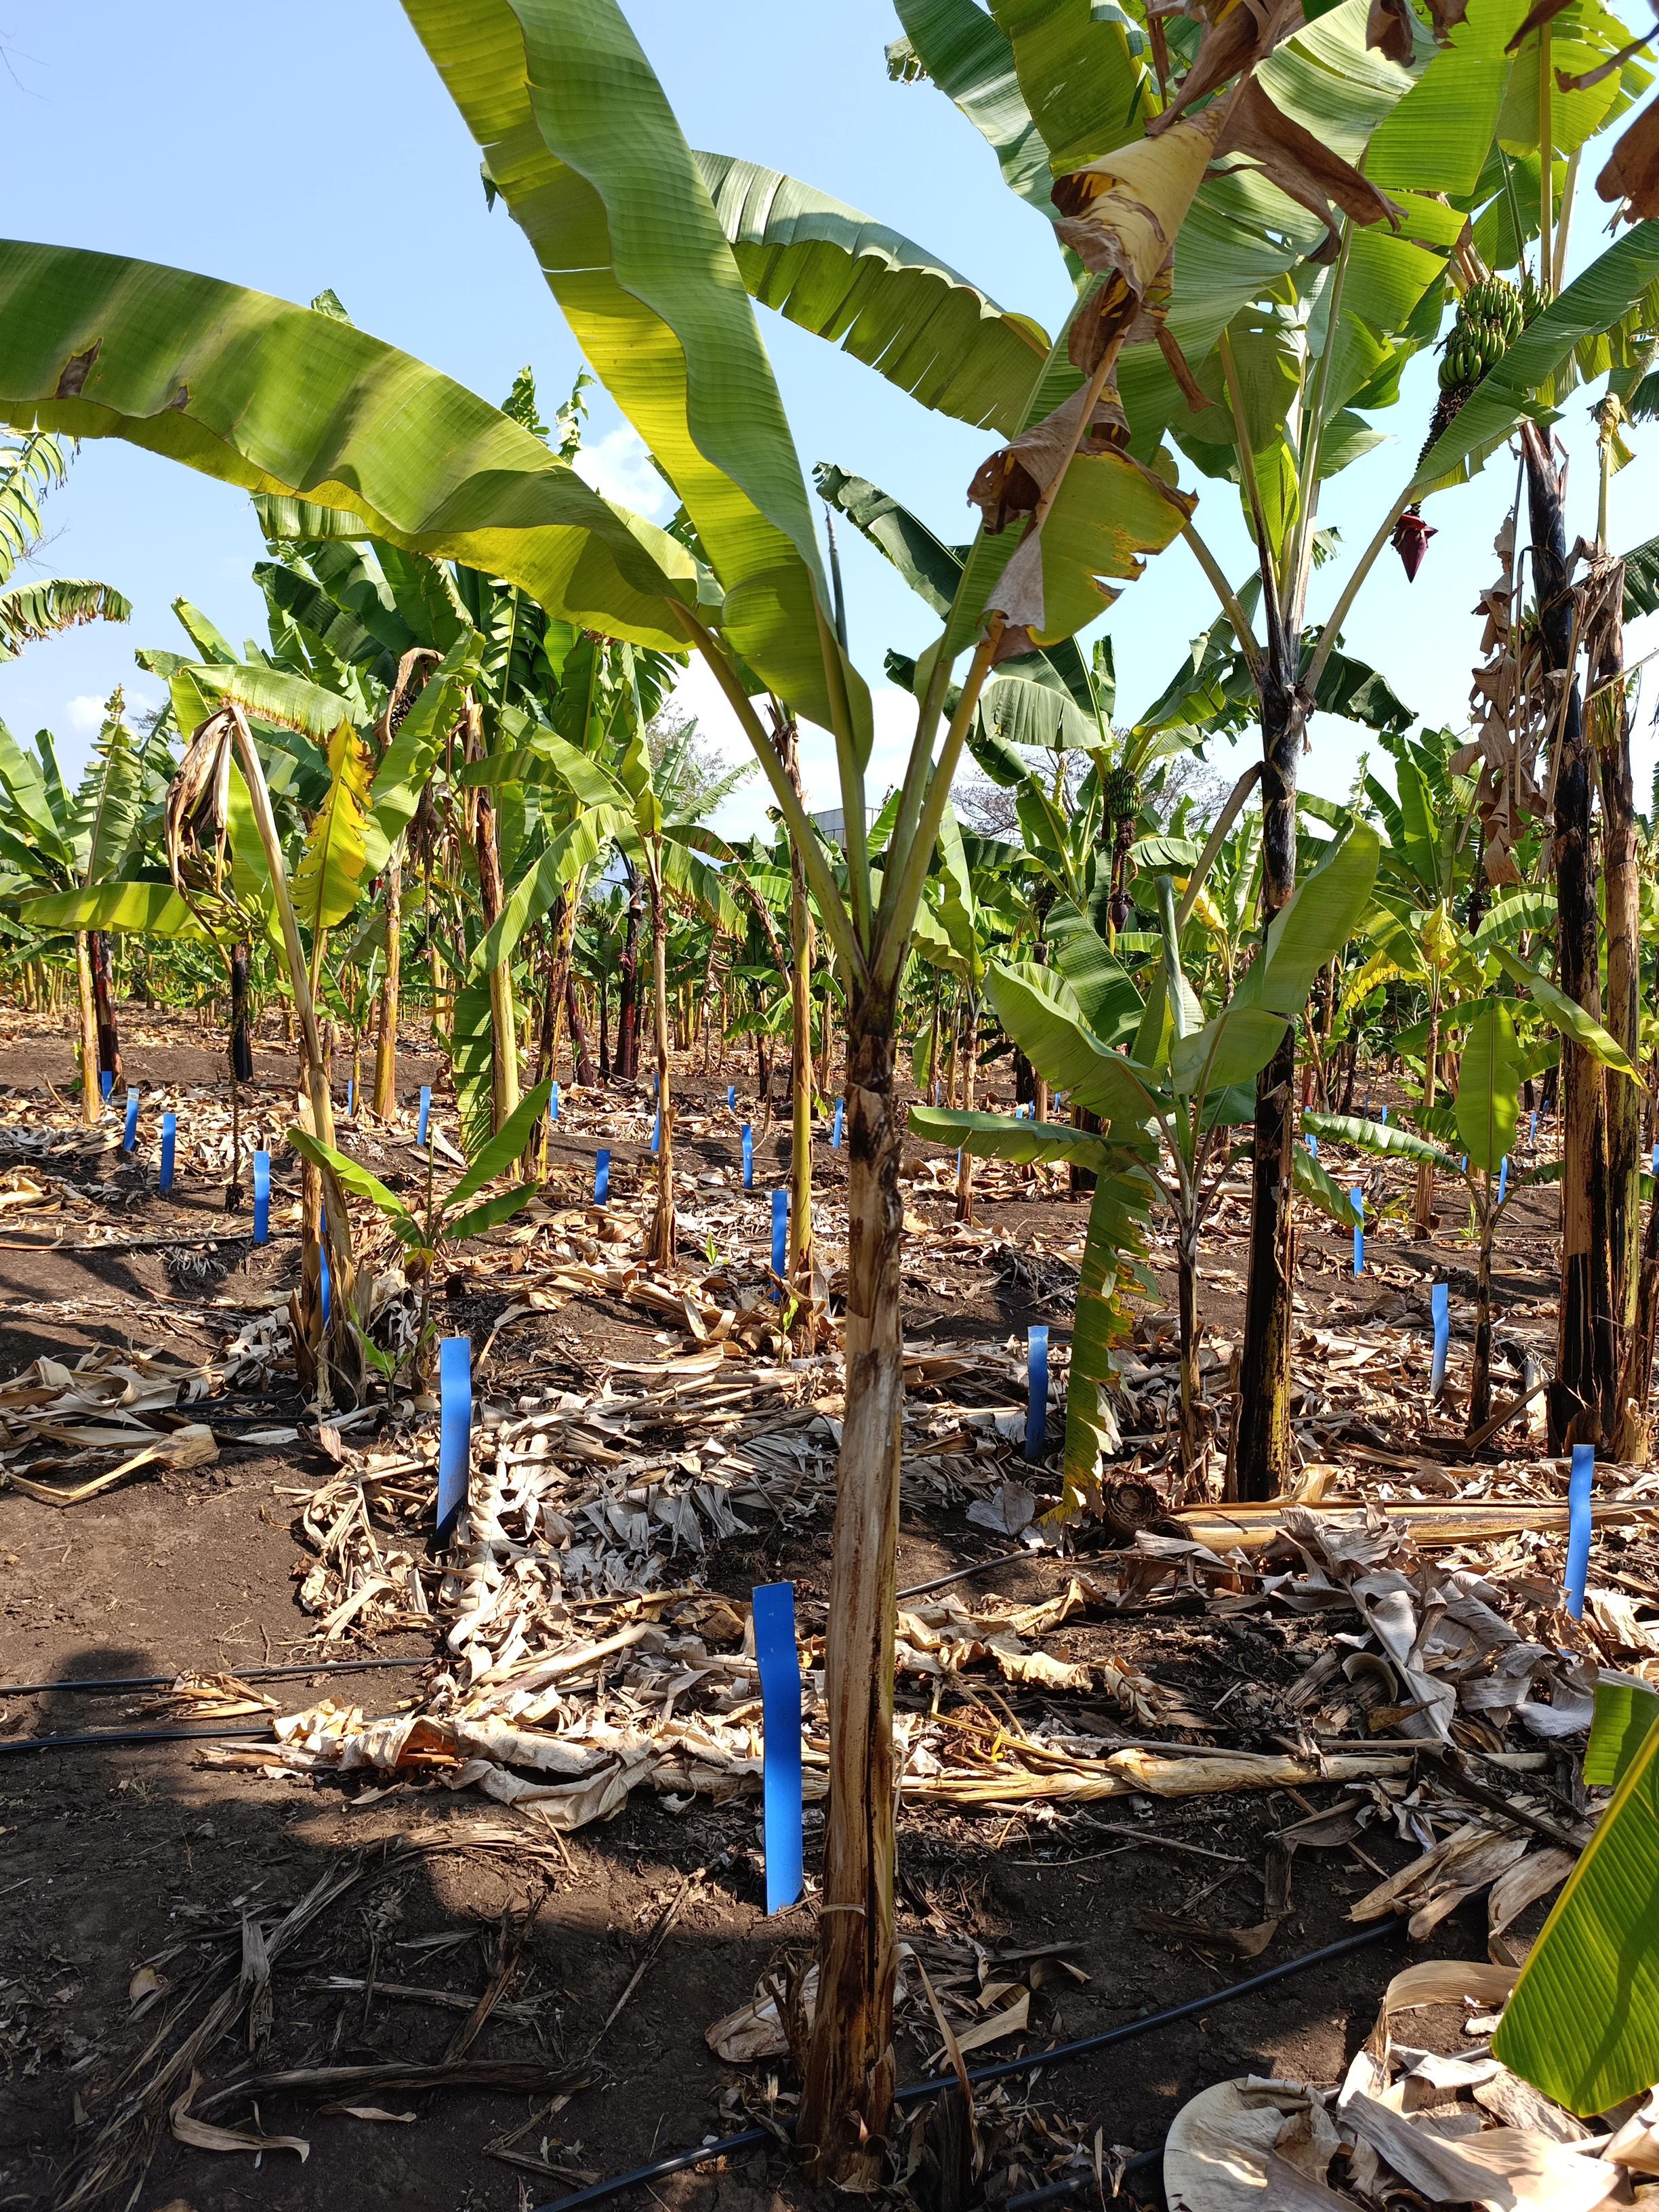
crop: banana
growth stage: vegetative
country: Tanzania
